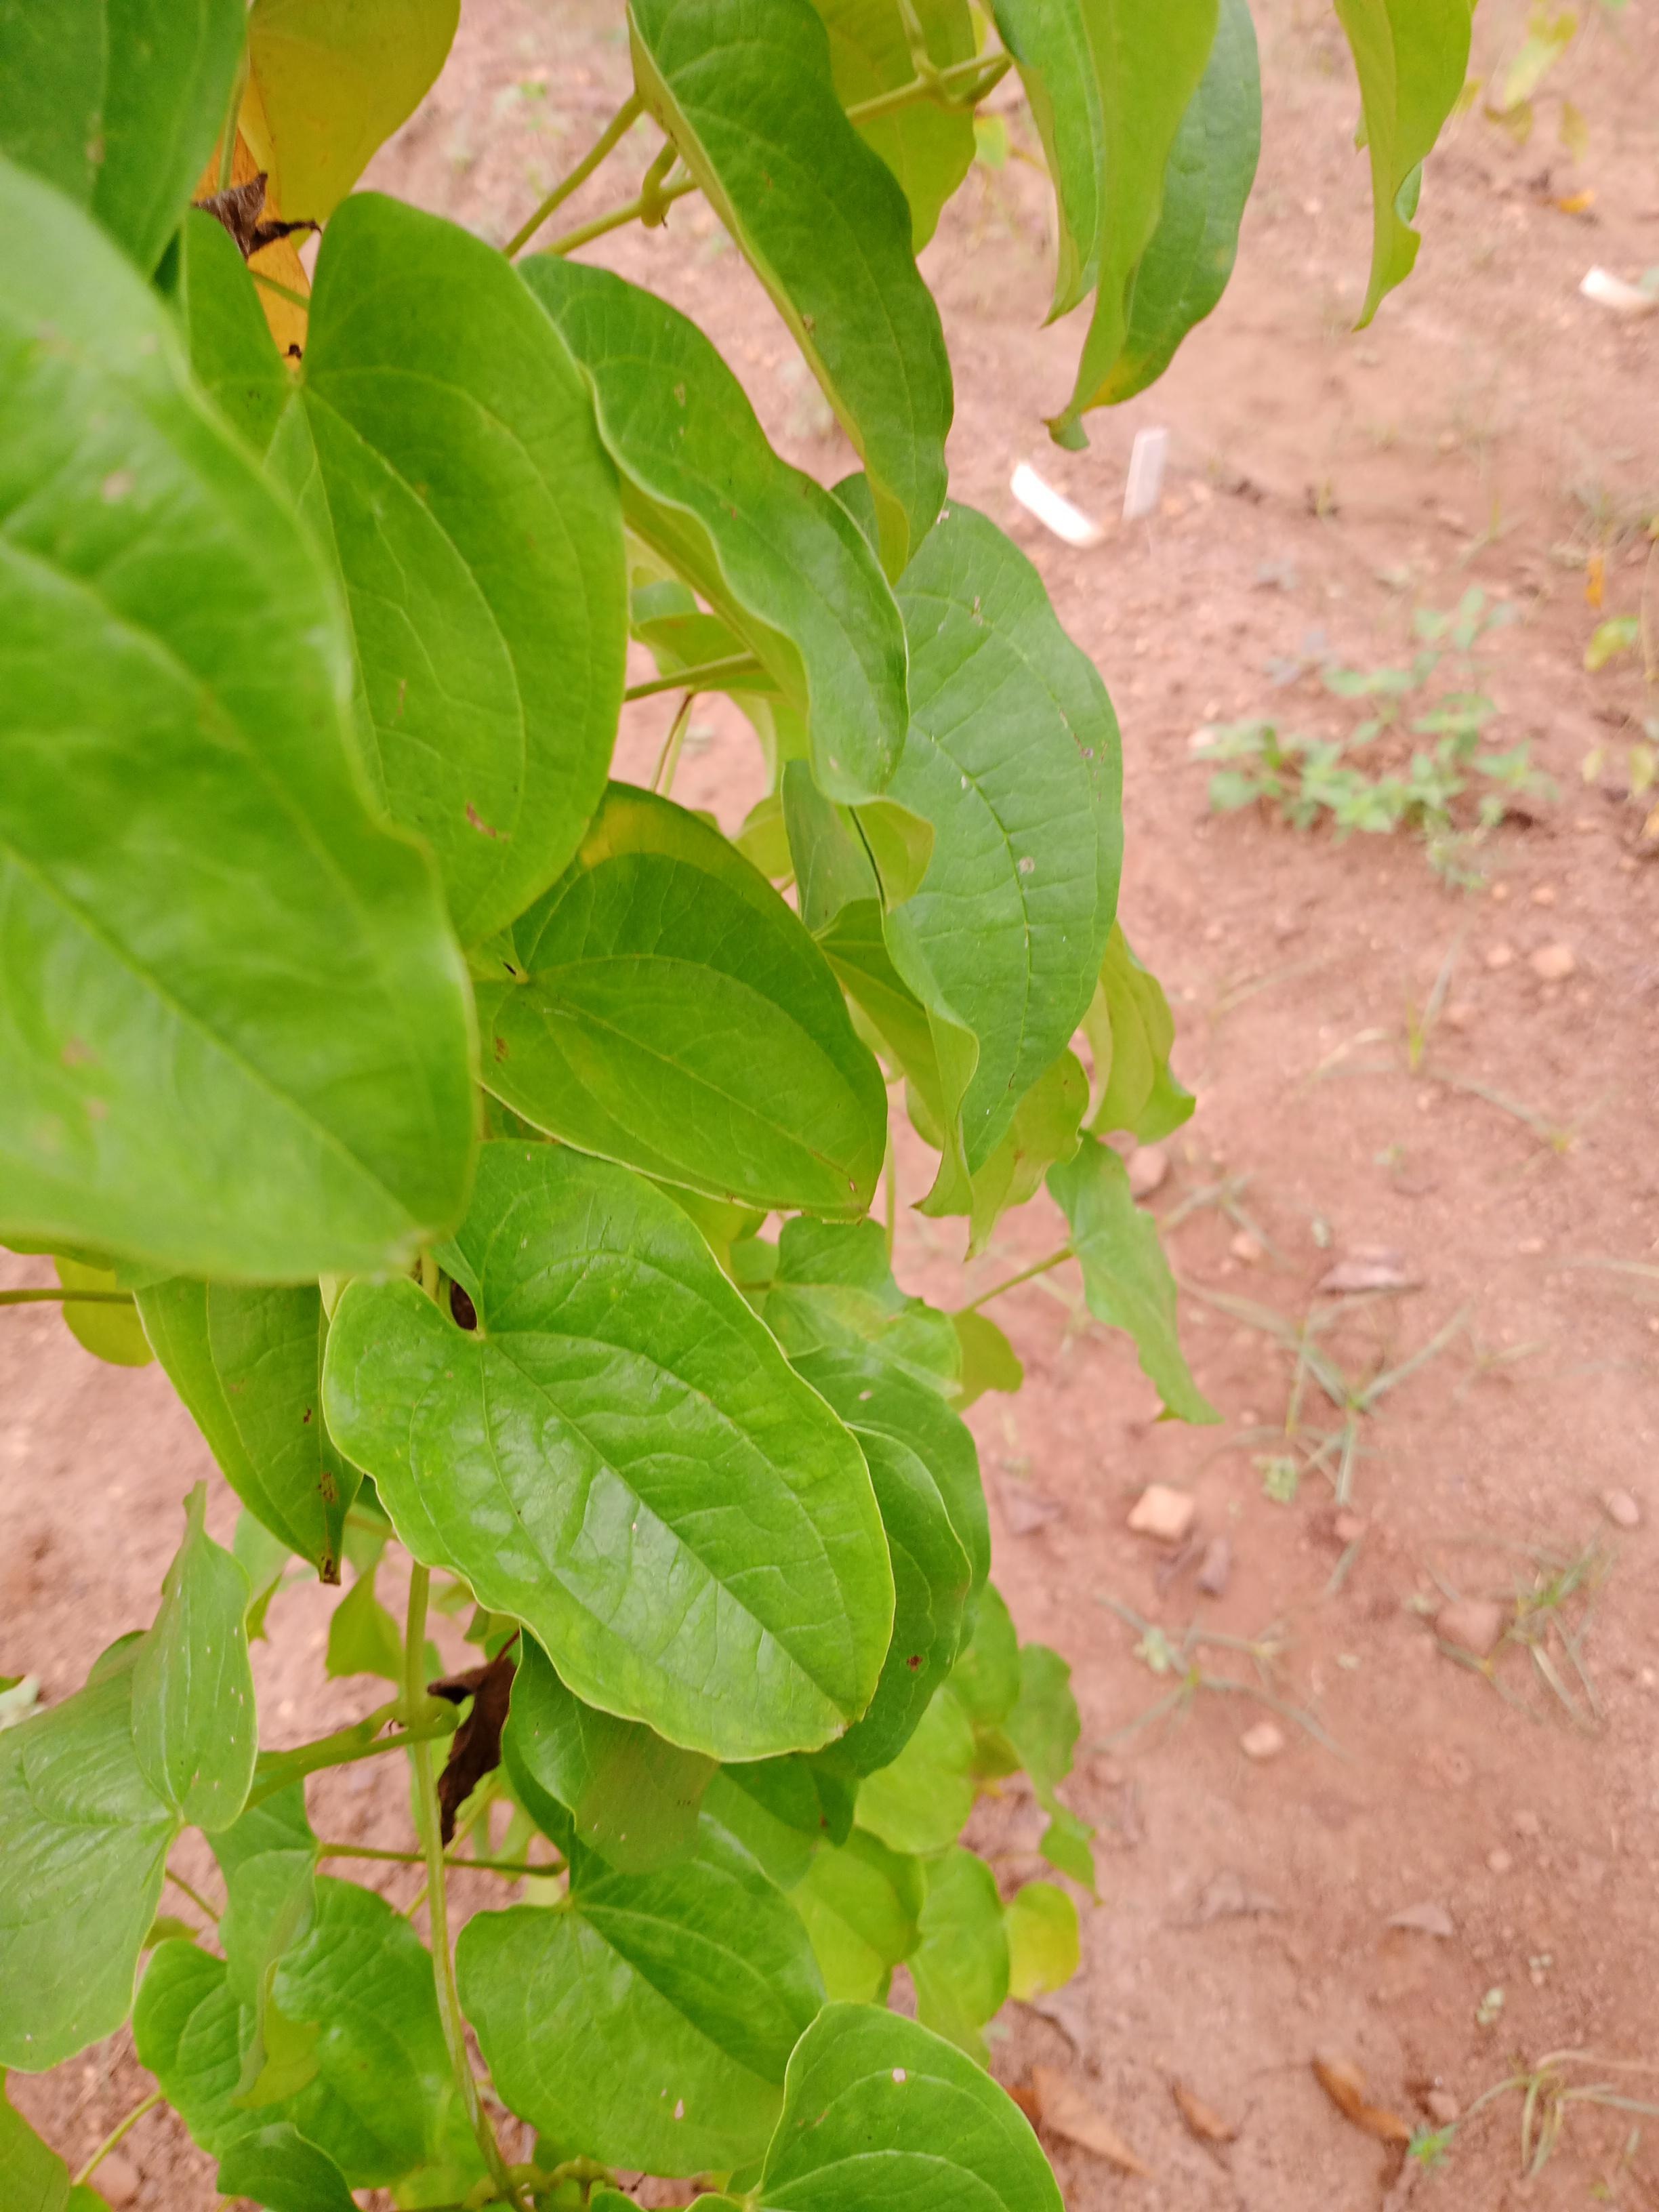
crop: yam
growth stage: vegetative
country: Nigeria
